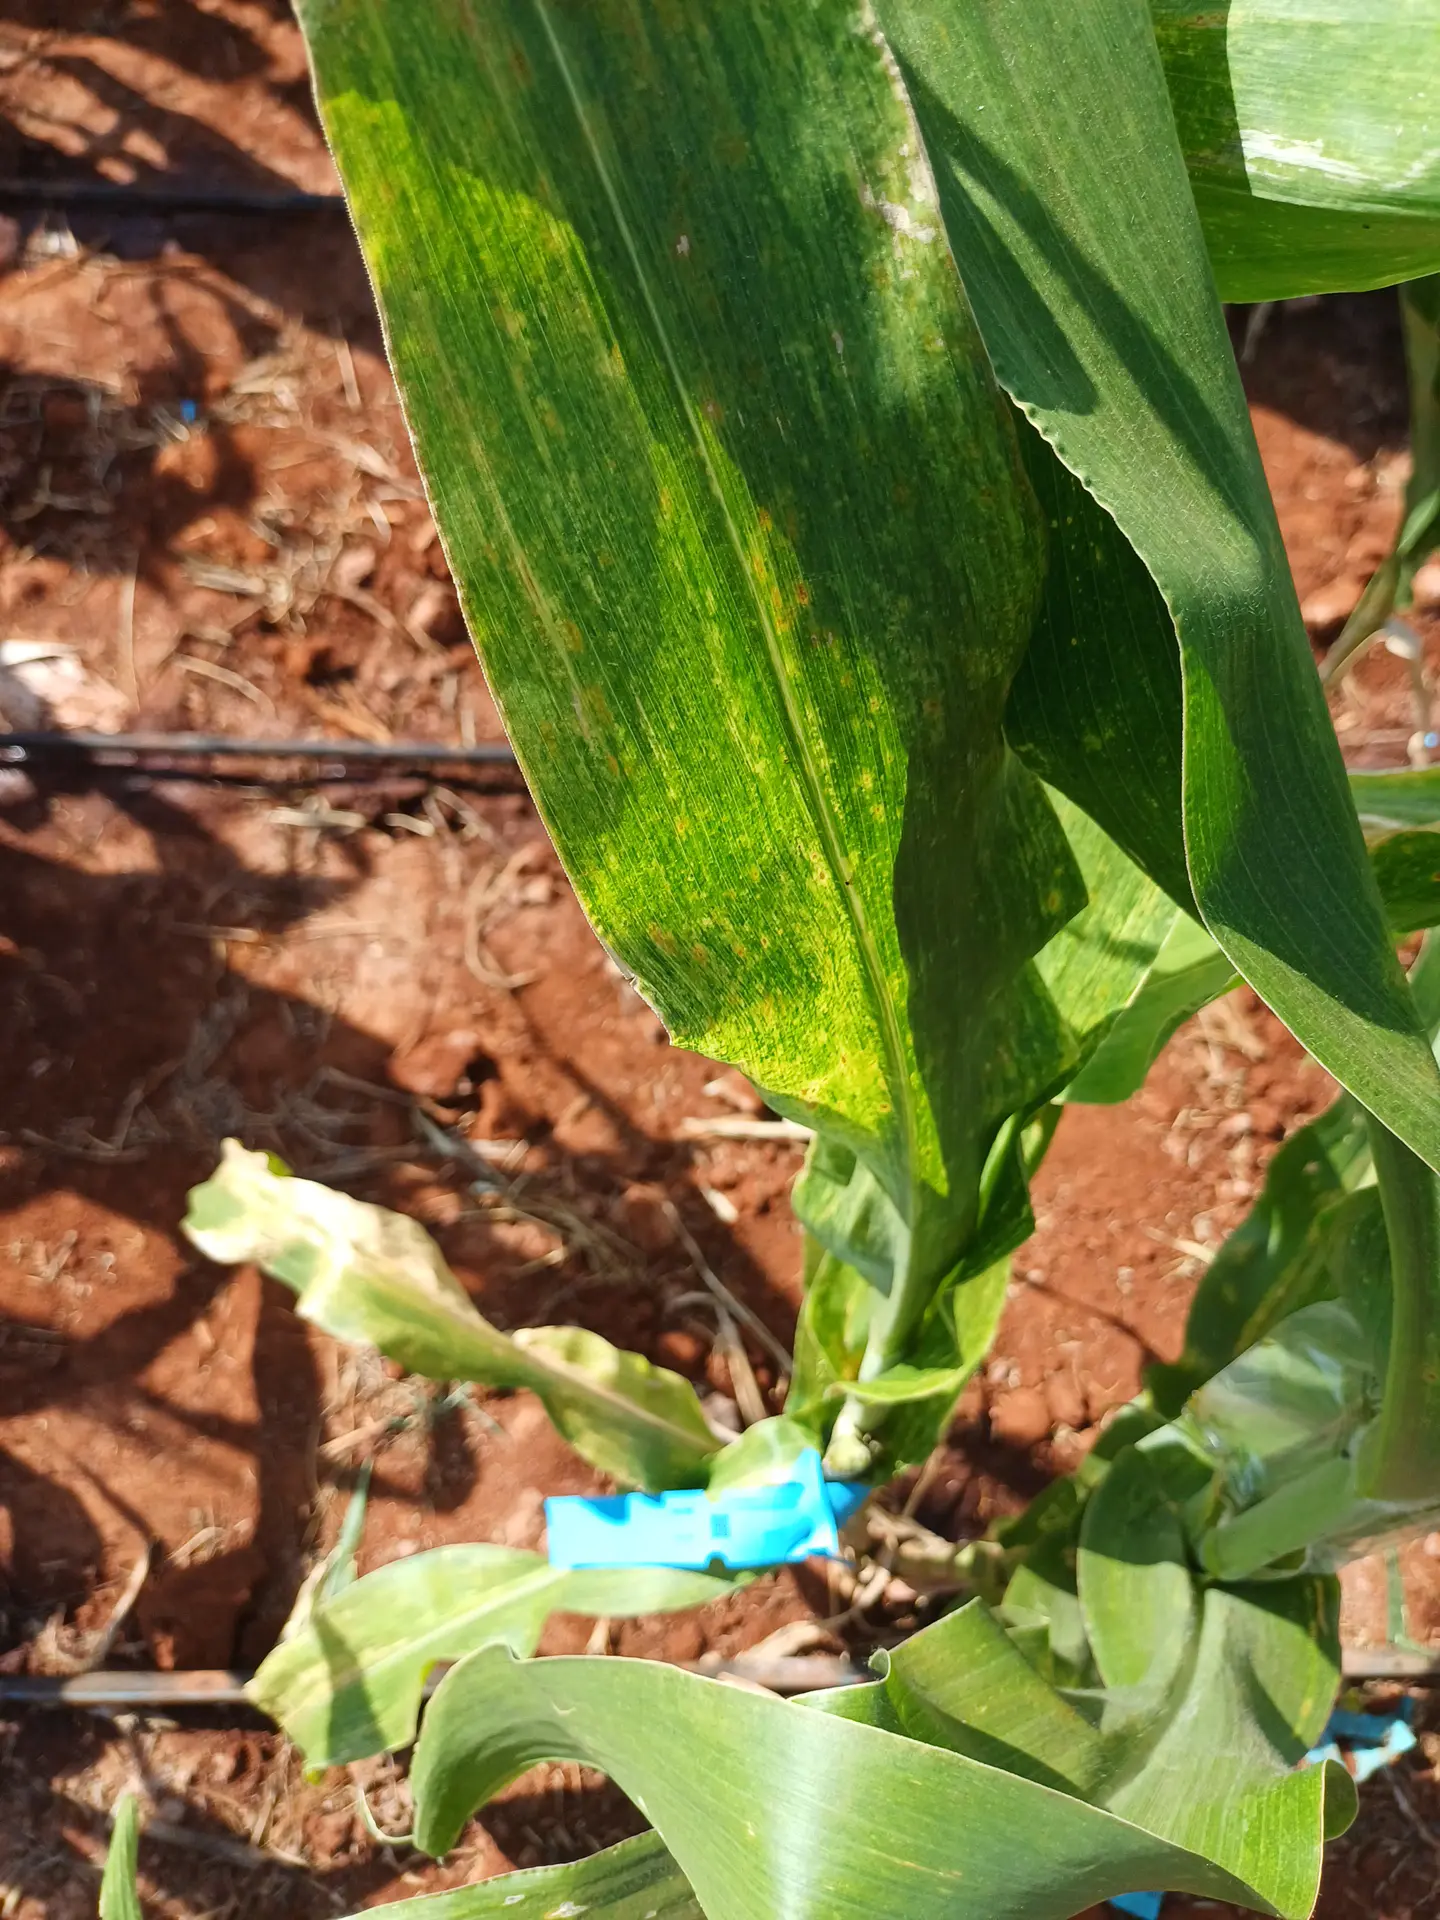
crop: maize
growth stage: flowering
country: Kenya
